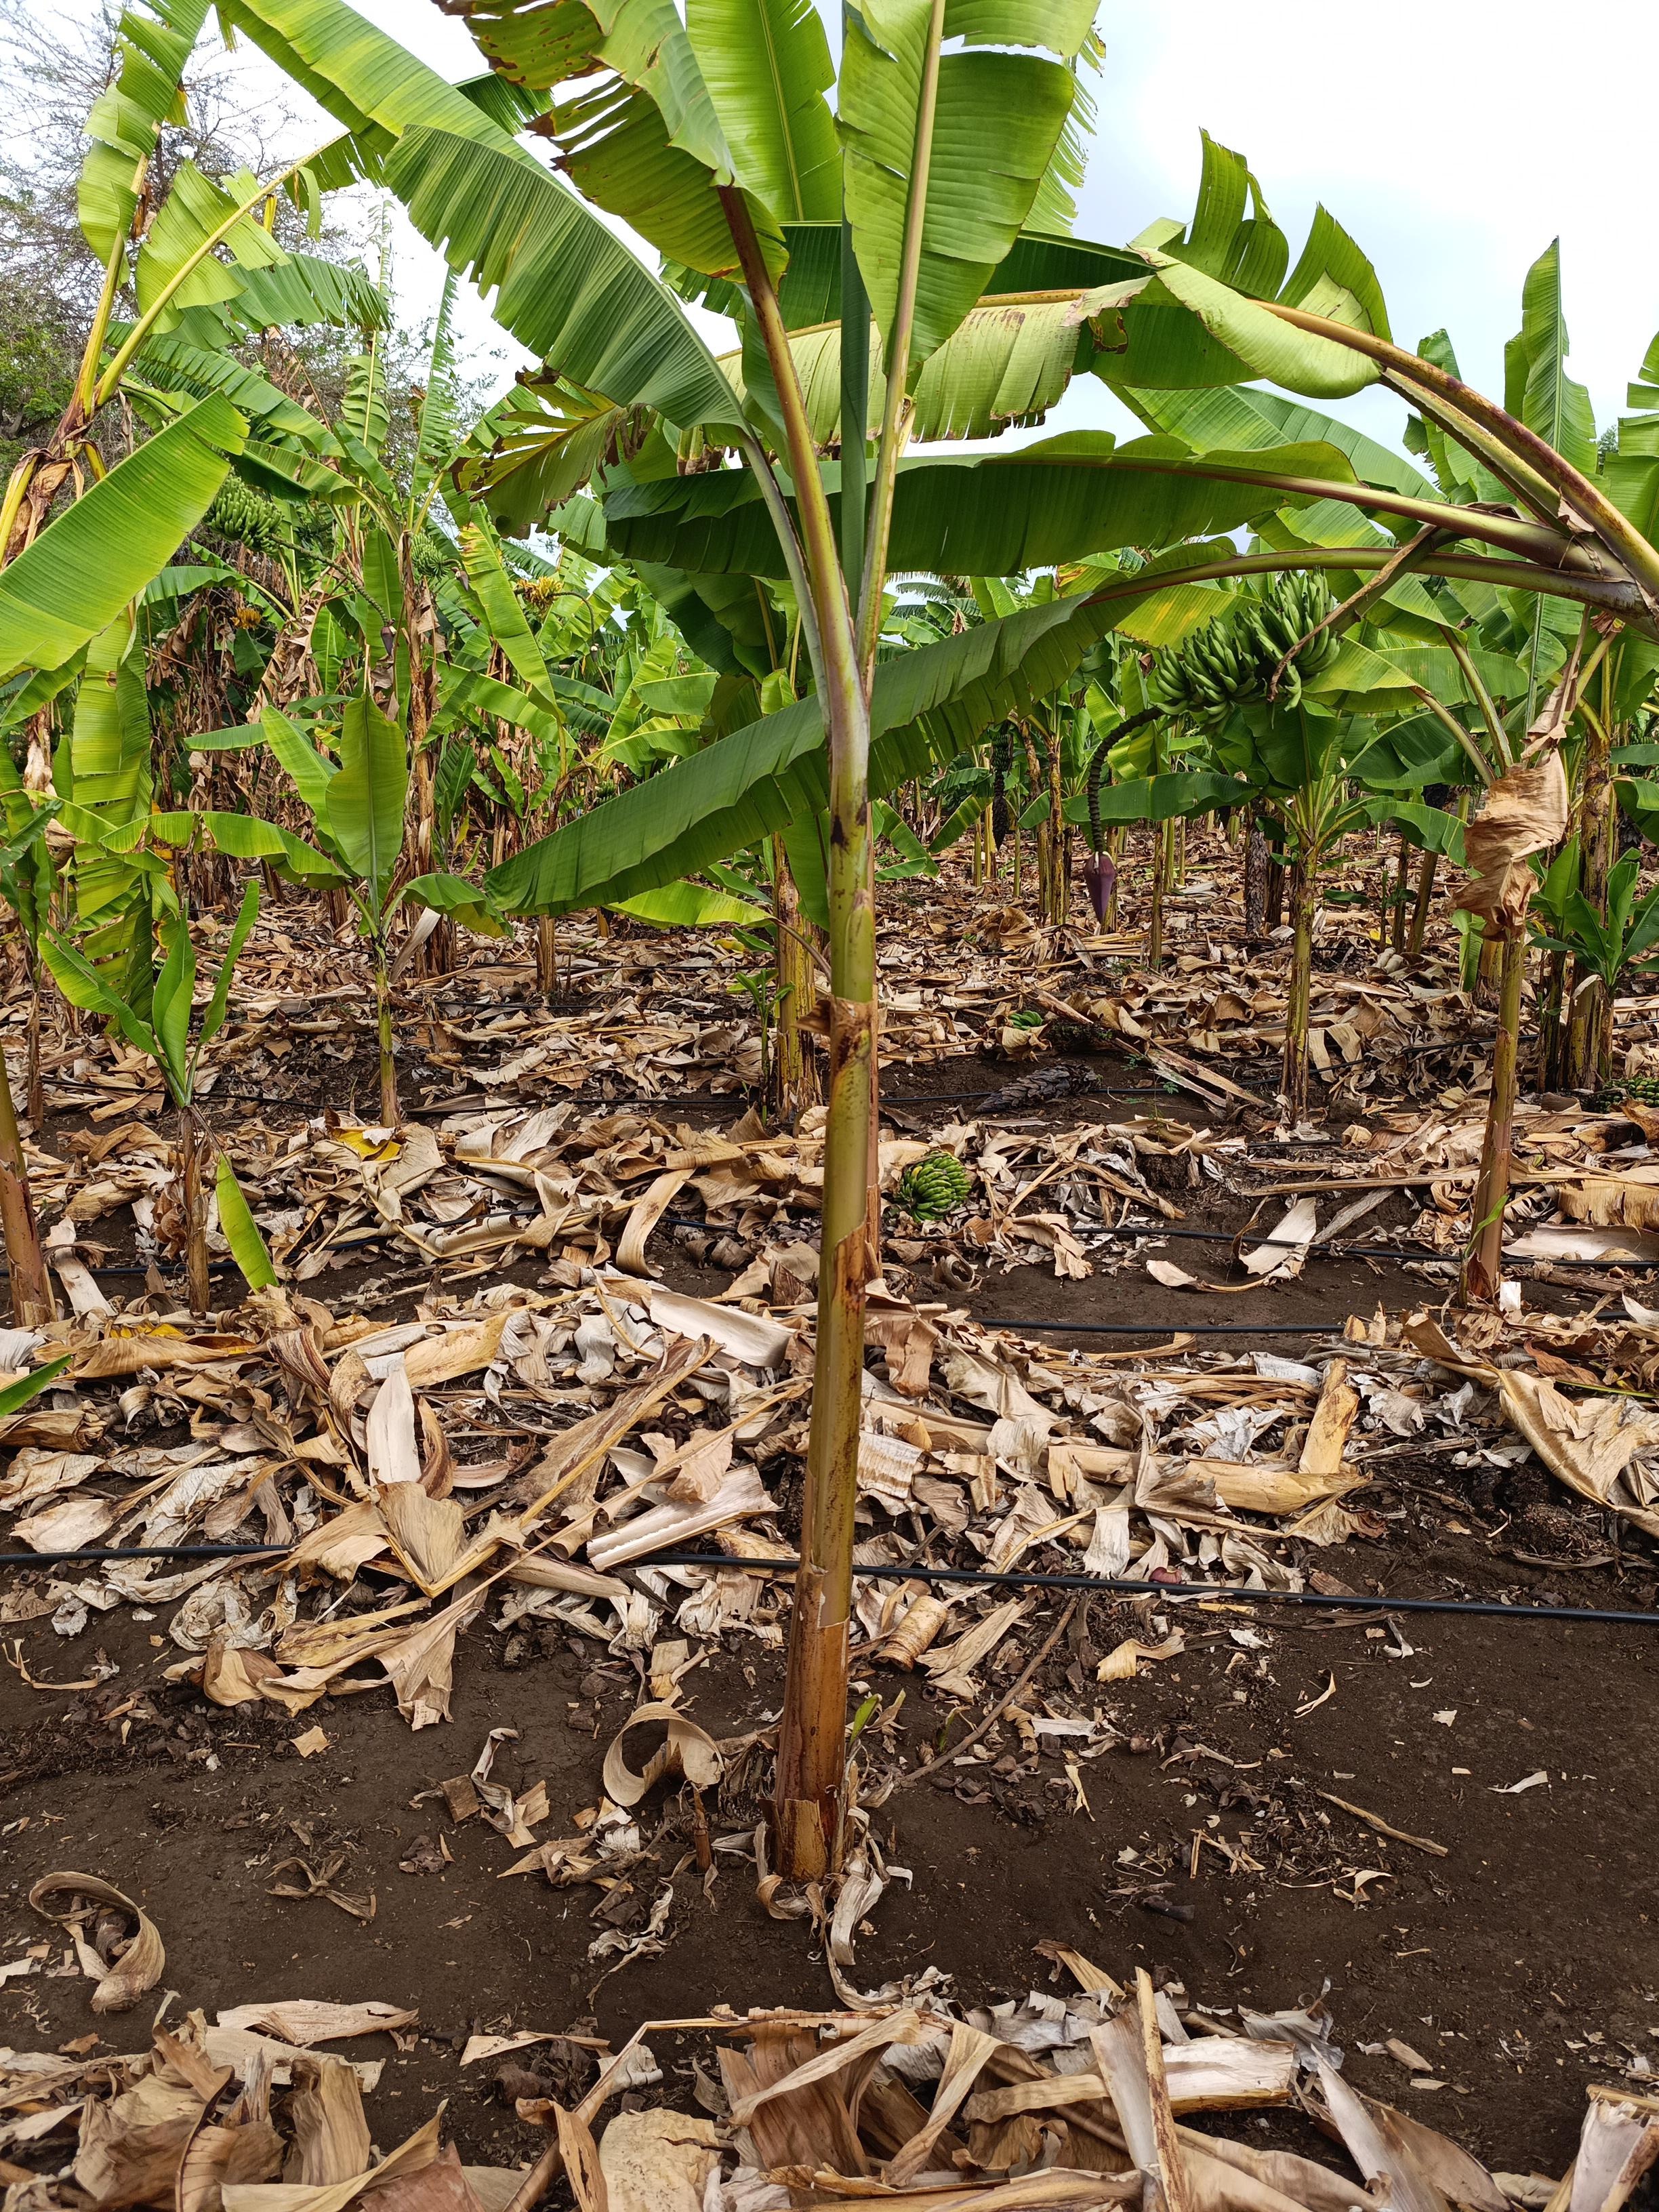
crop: banana
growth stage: vegetative
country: Tanzania
